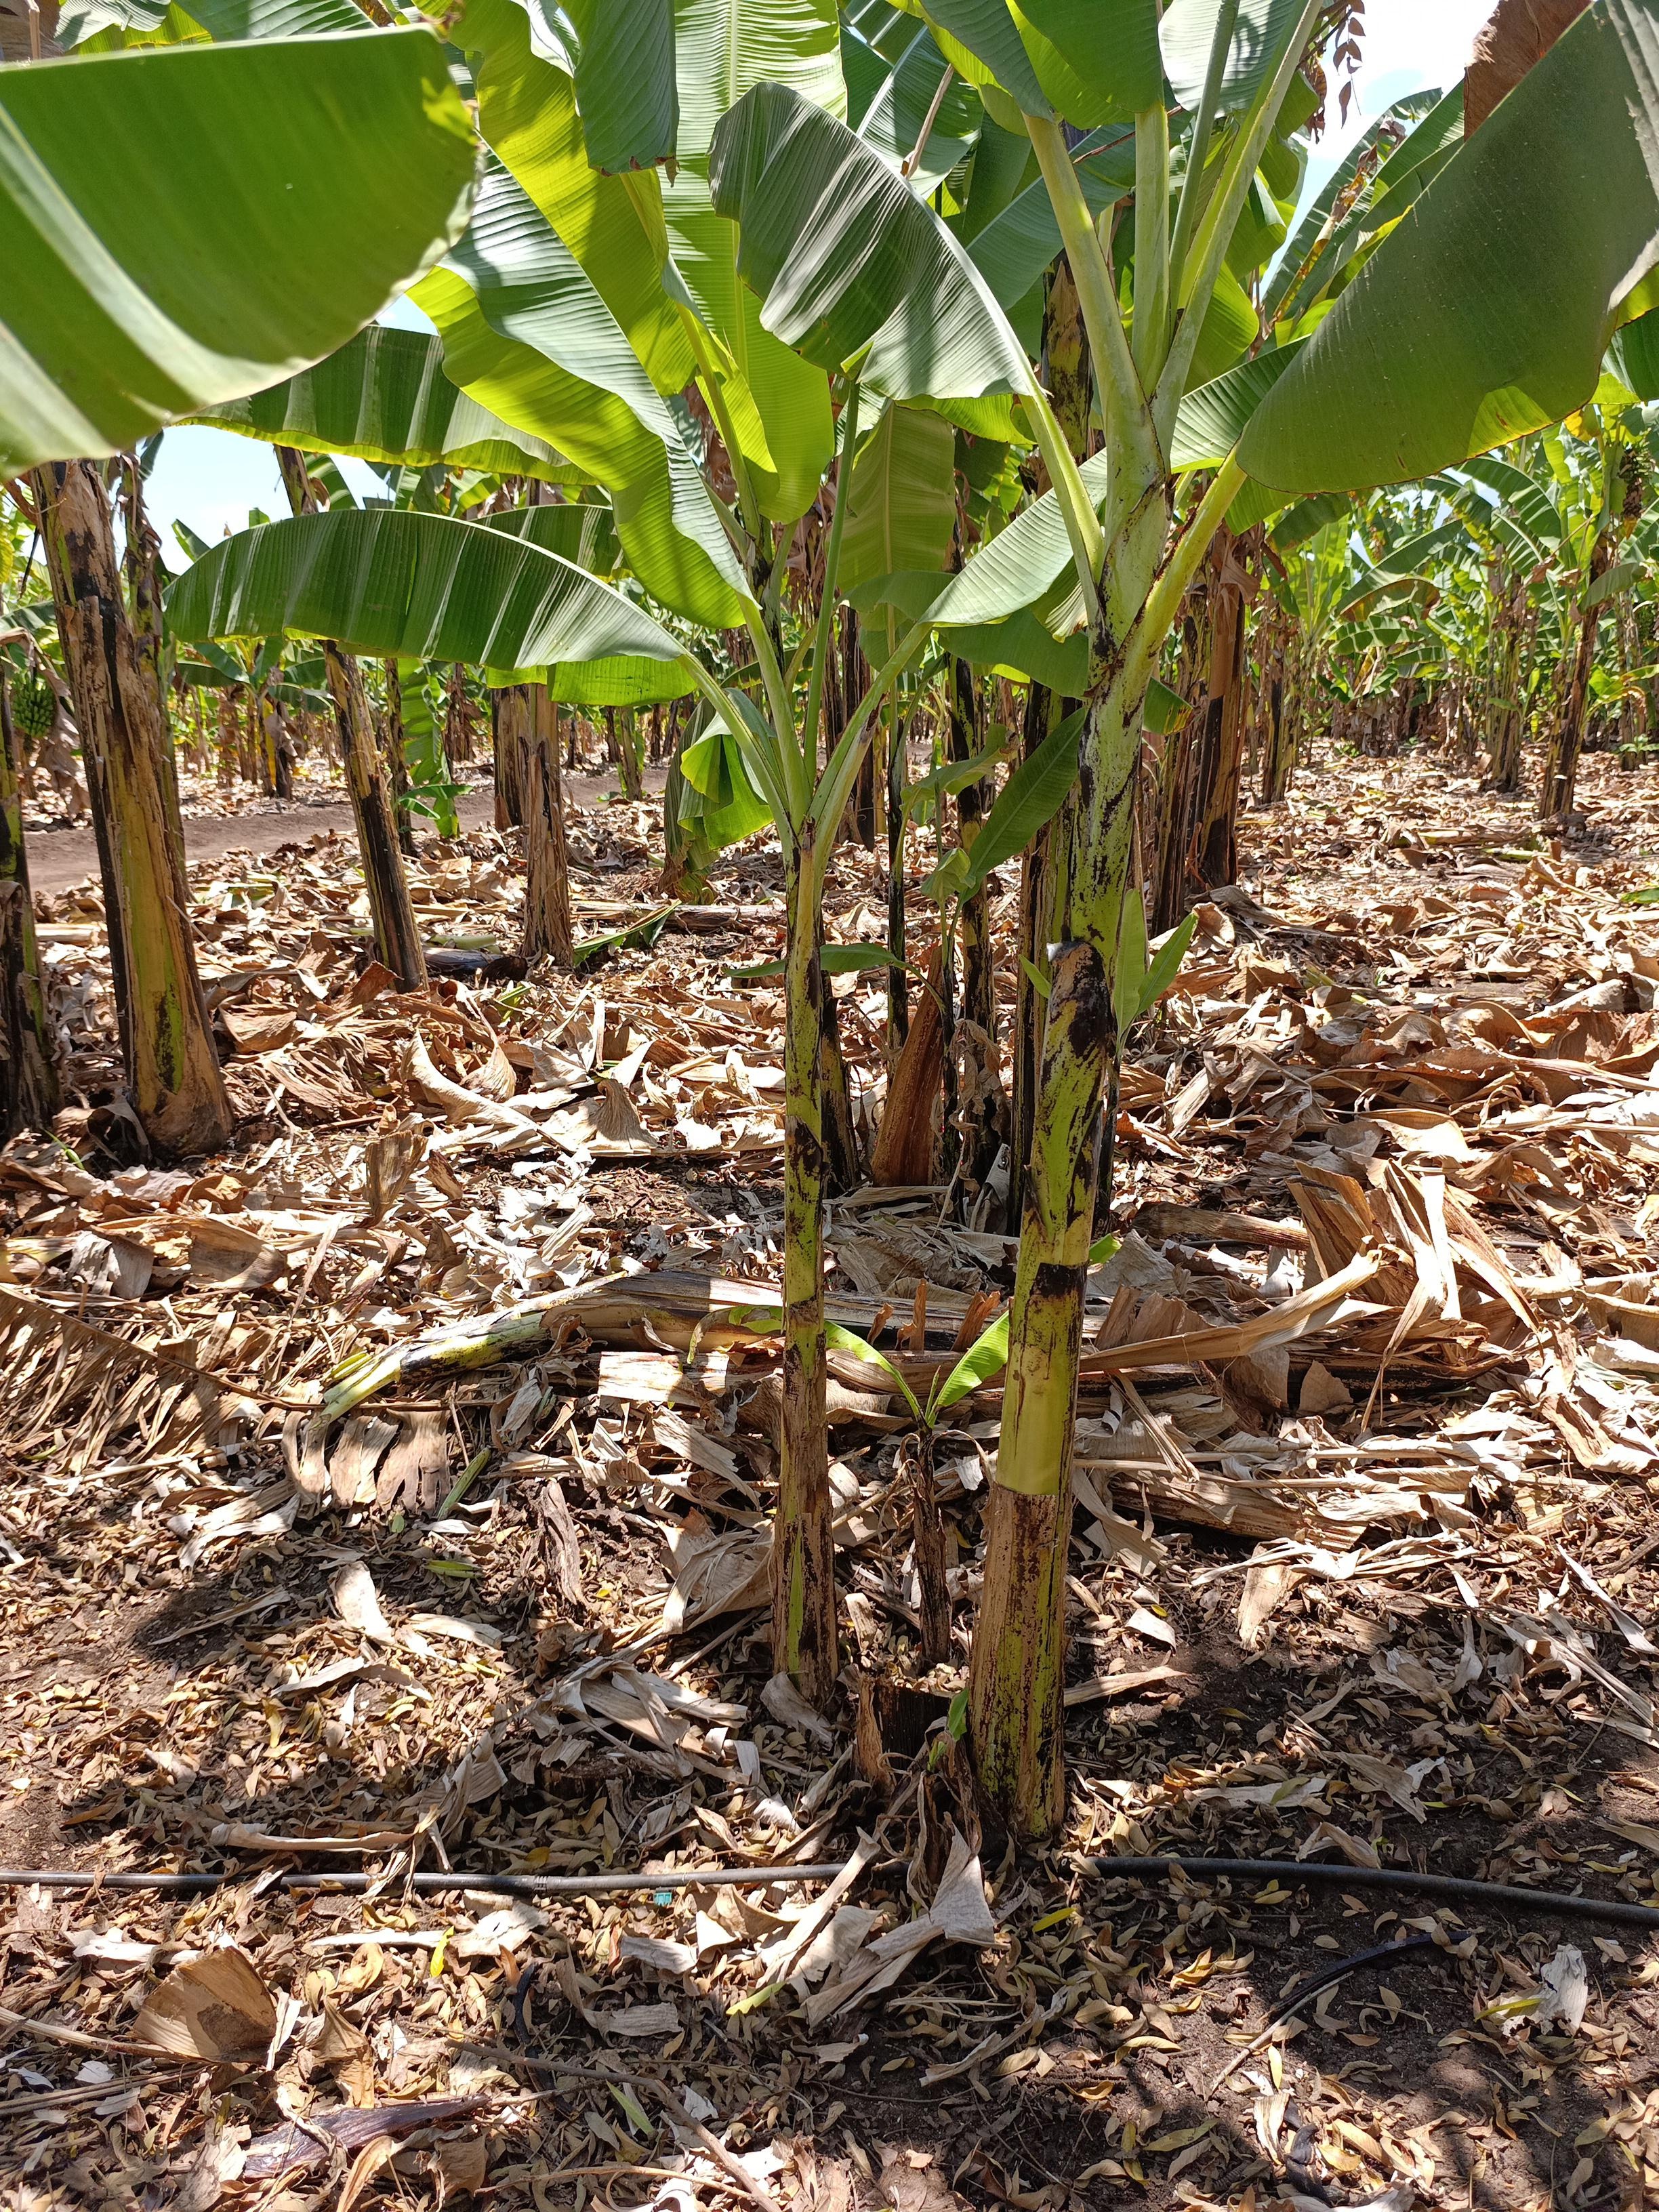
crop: banana
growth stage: vegetative
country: Tanzania
